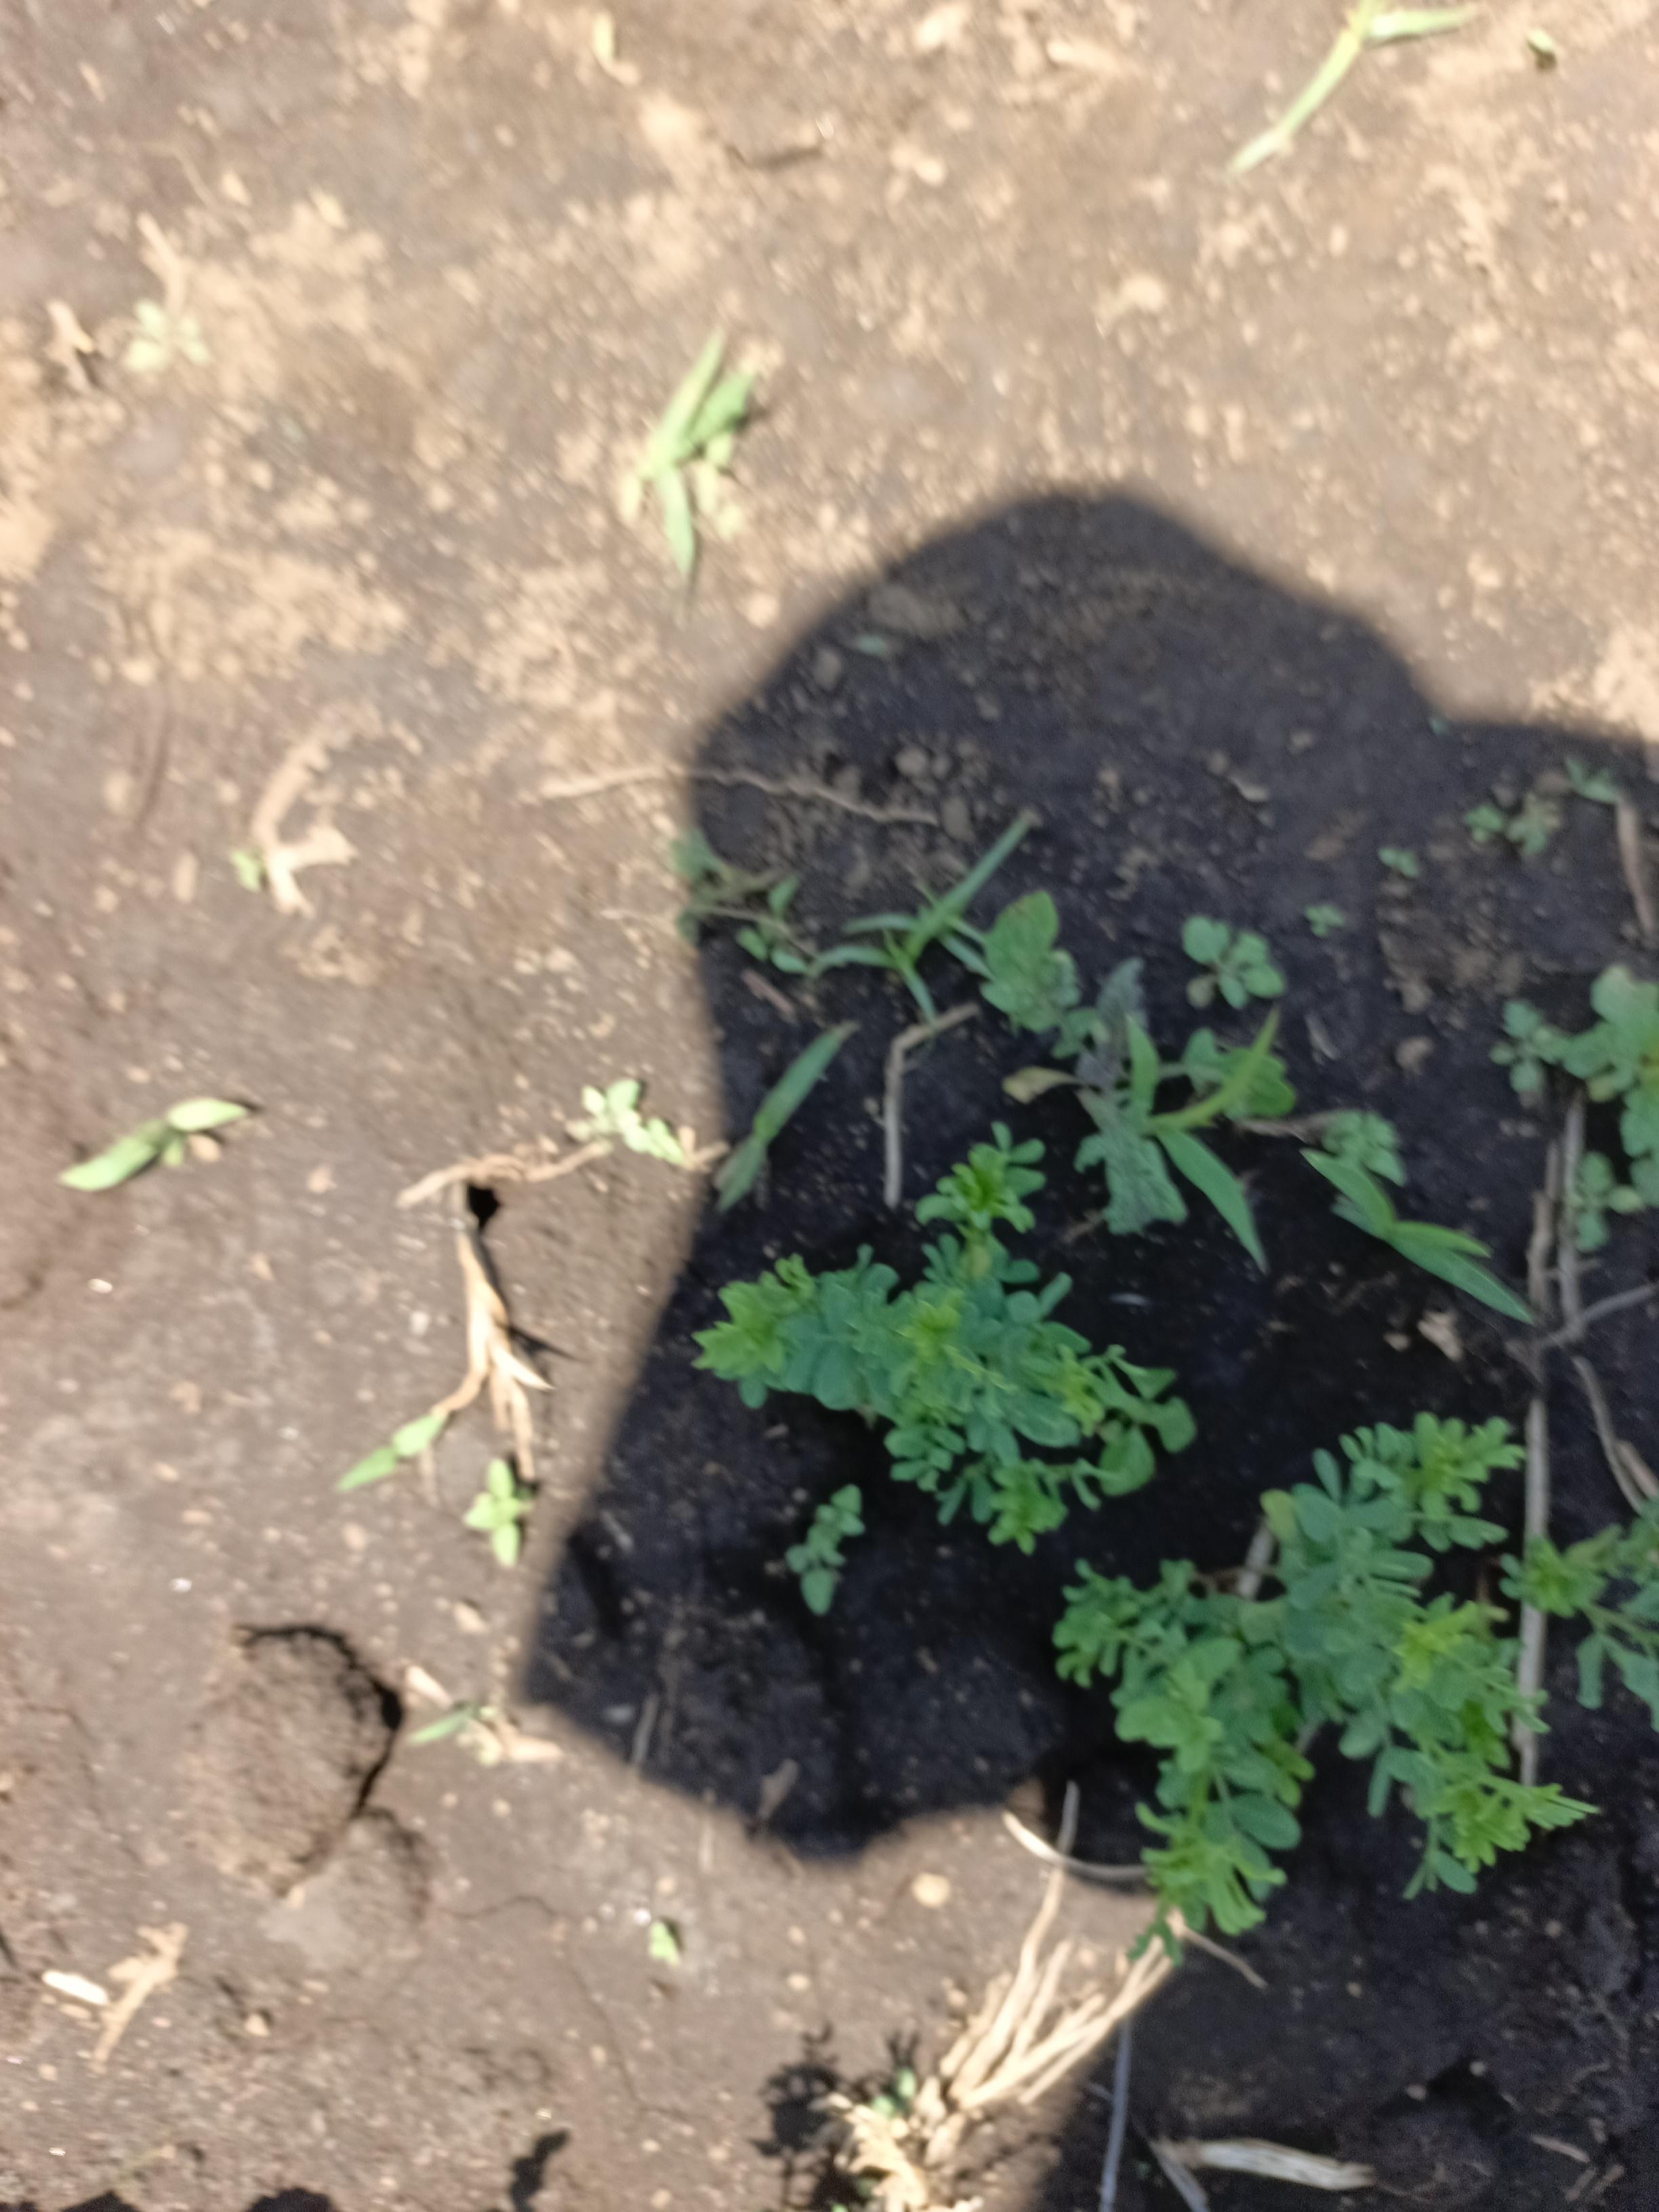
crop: lentil
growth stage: vegetative
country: Tanzania
